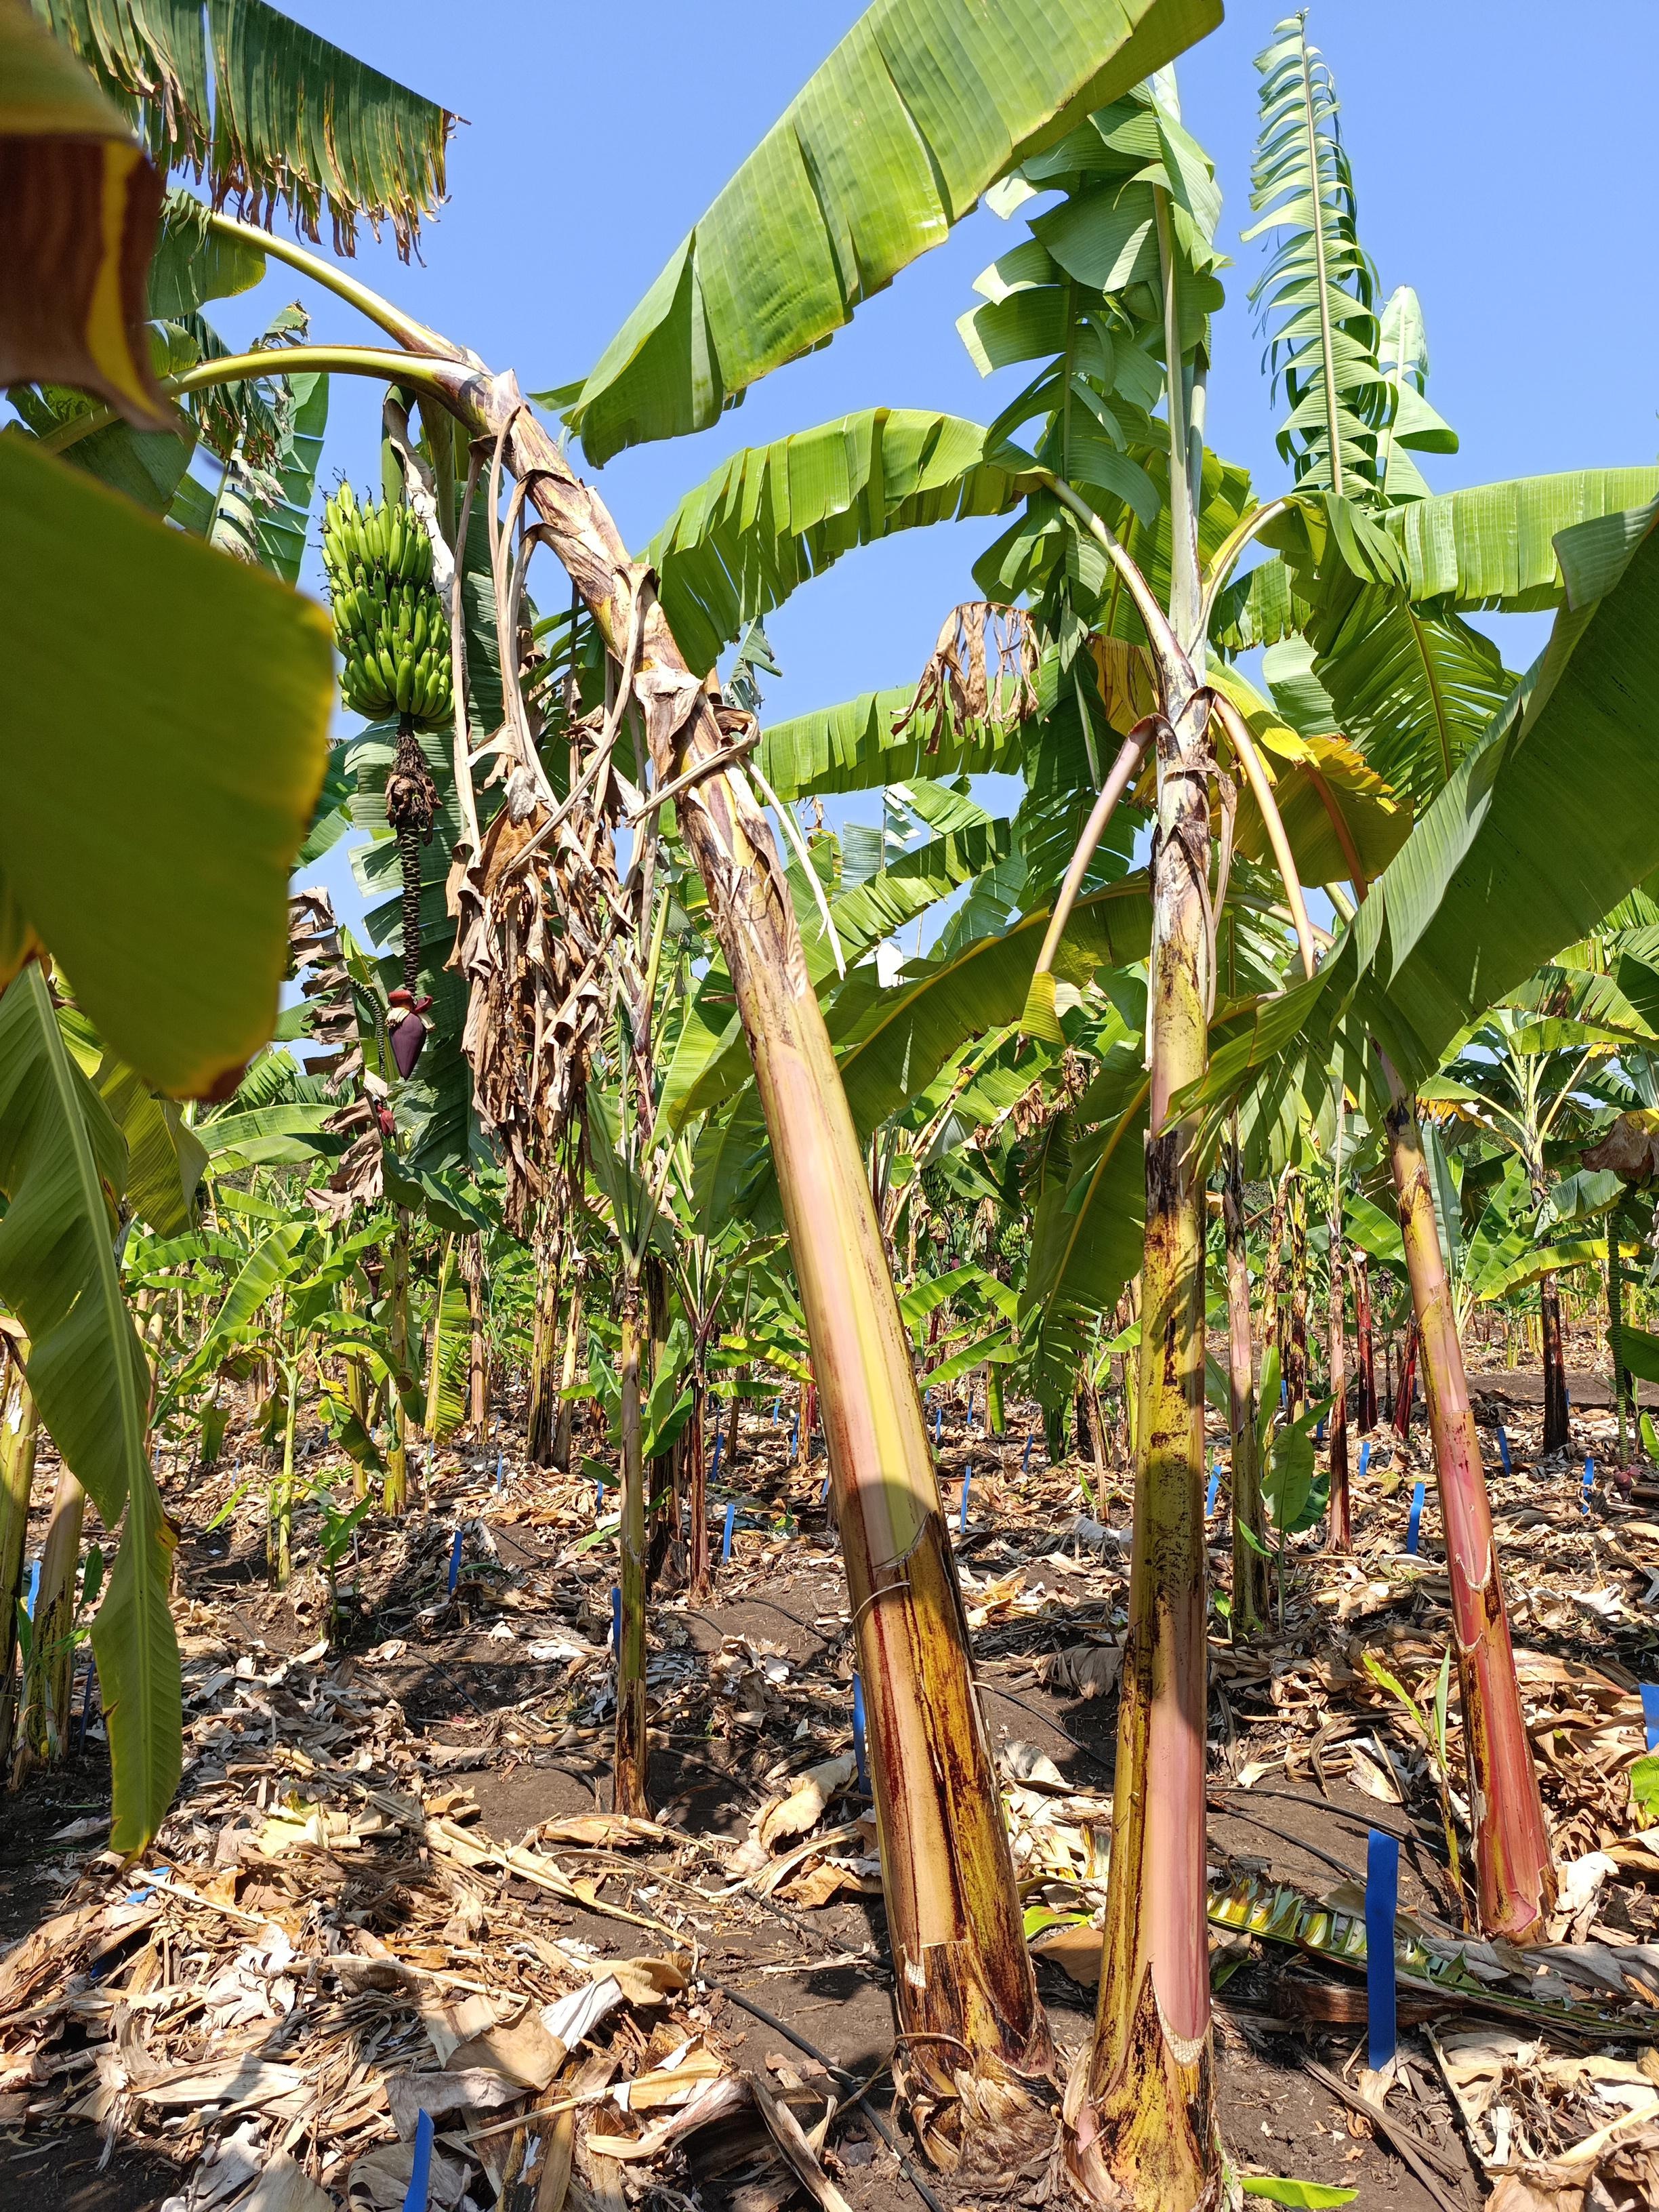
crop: banana
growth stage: development fruit
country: Tanzania
